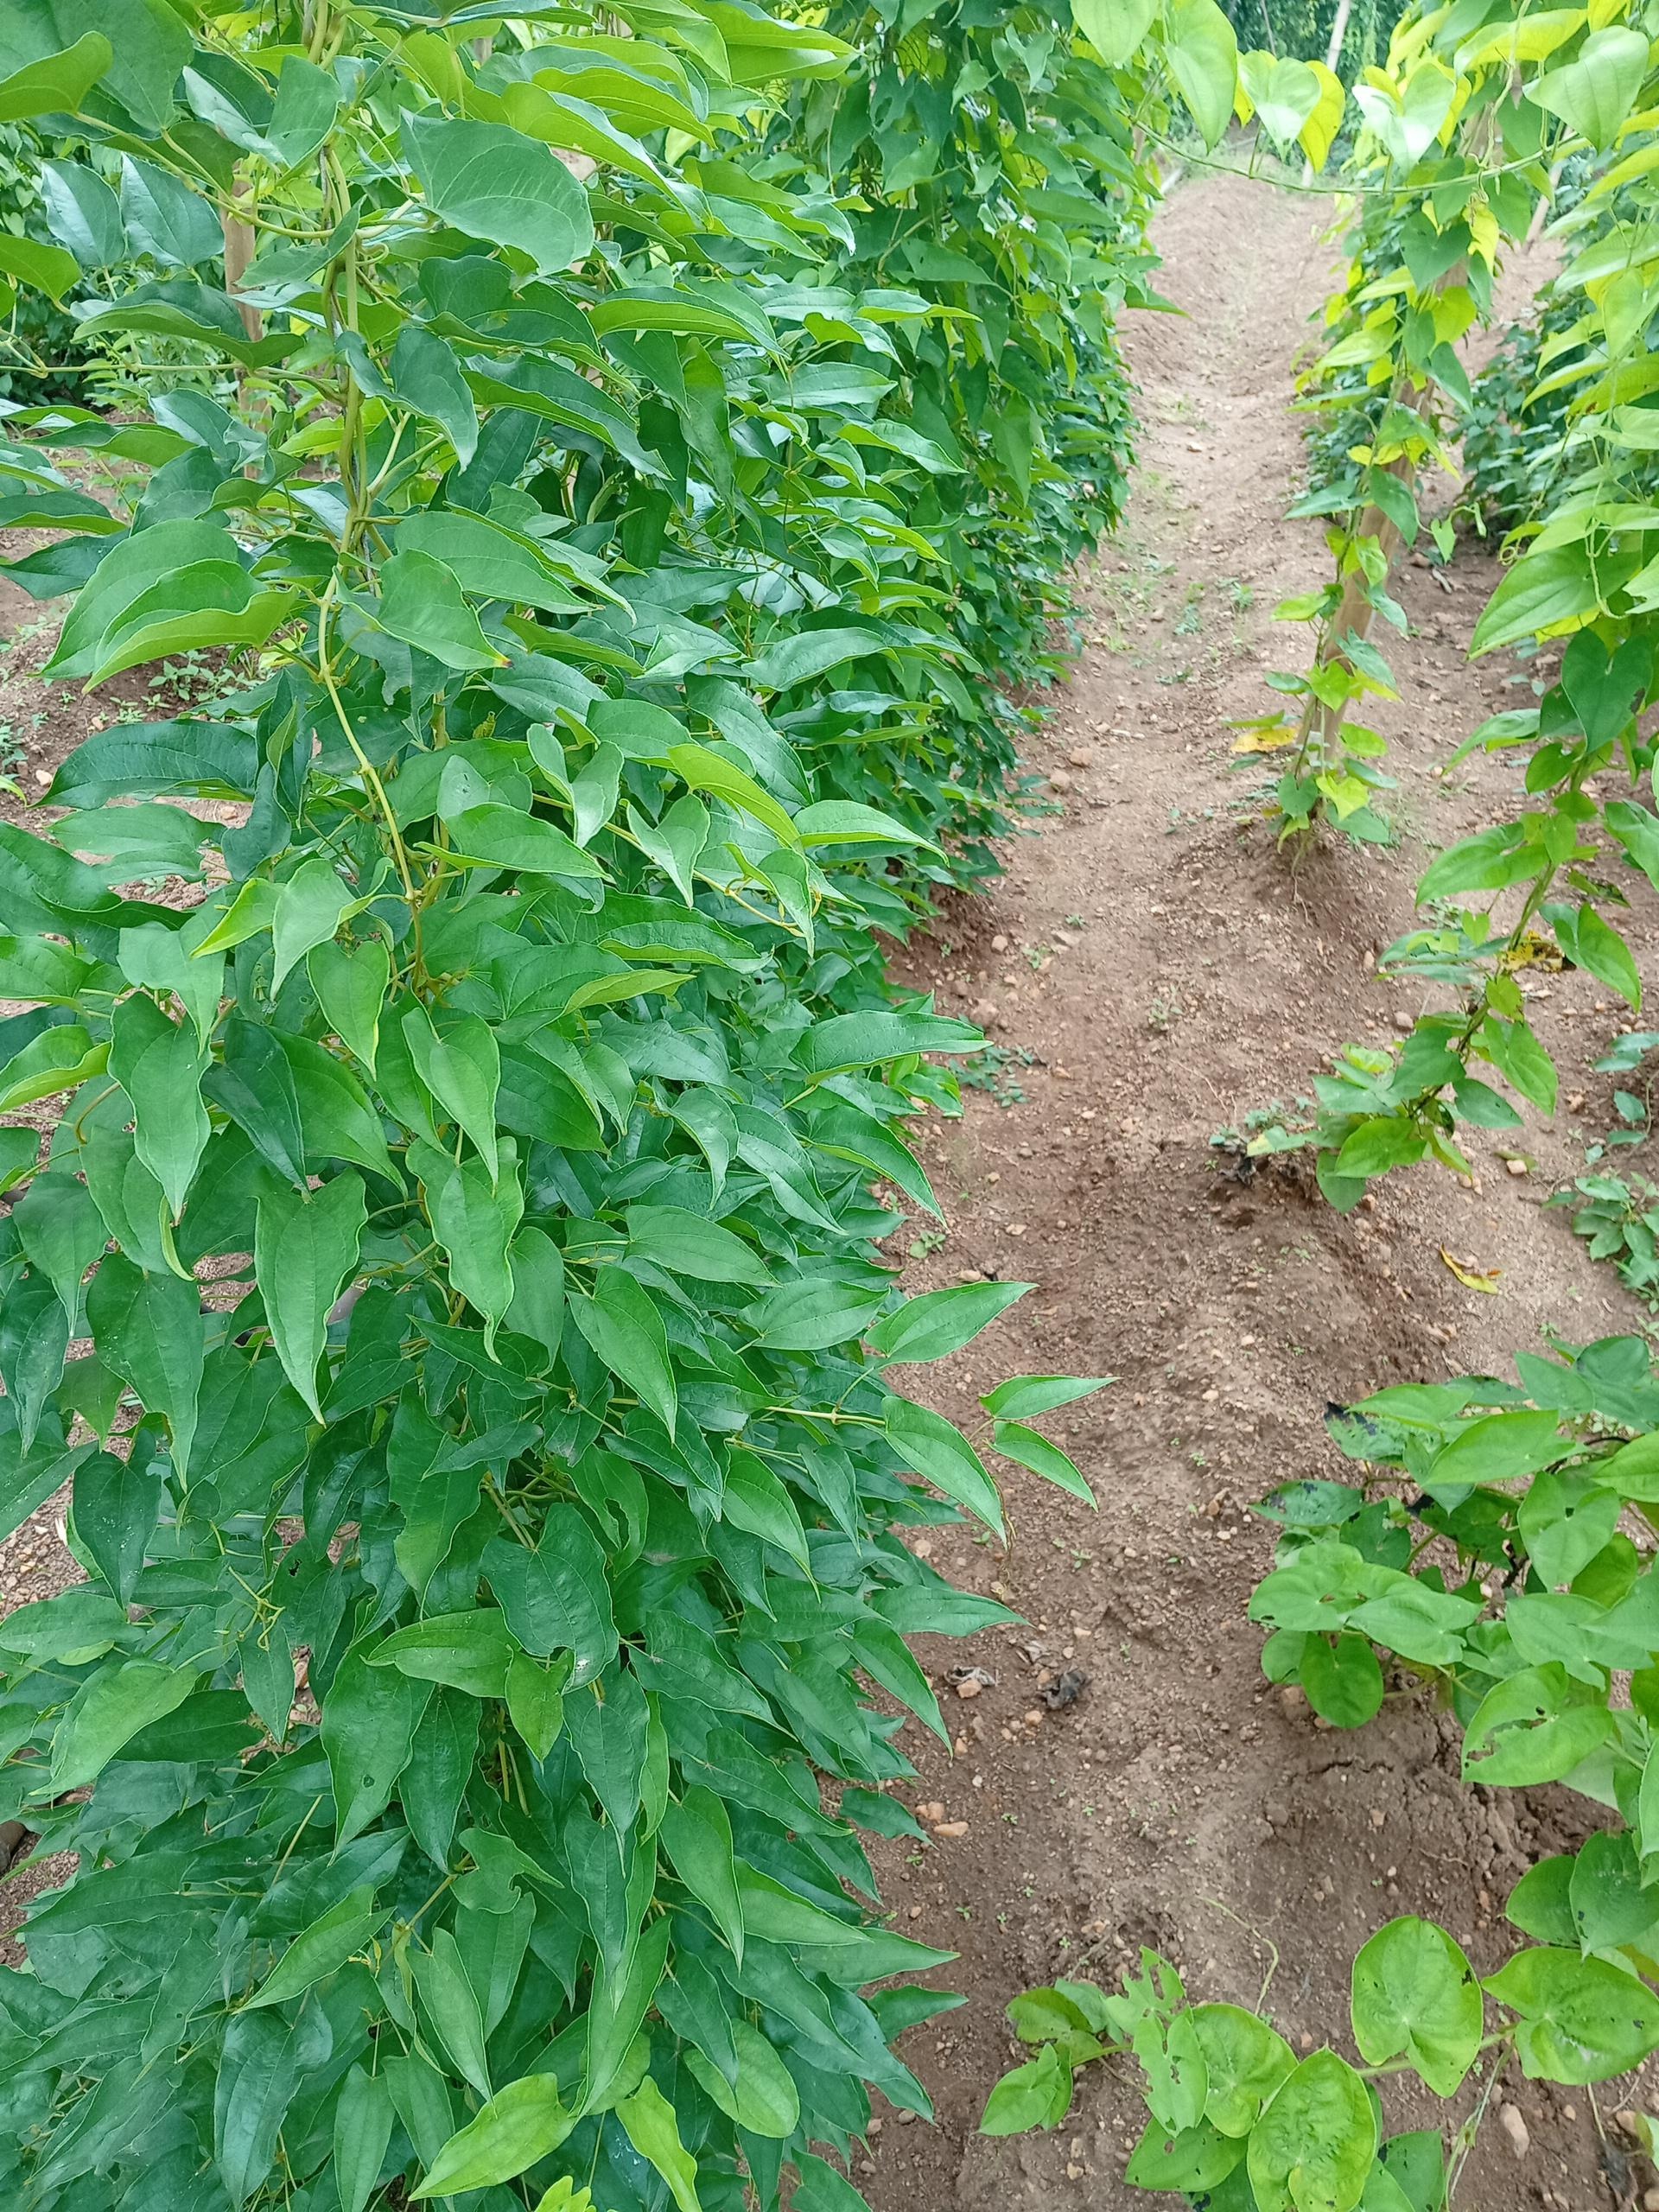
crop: yam
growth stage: vegetative
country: Nigeria
